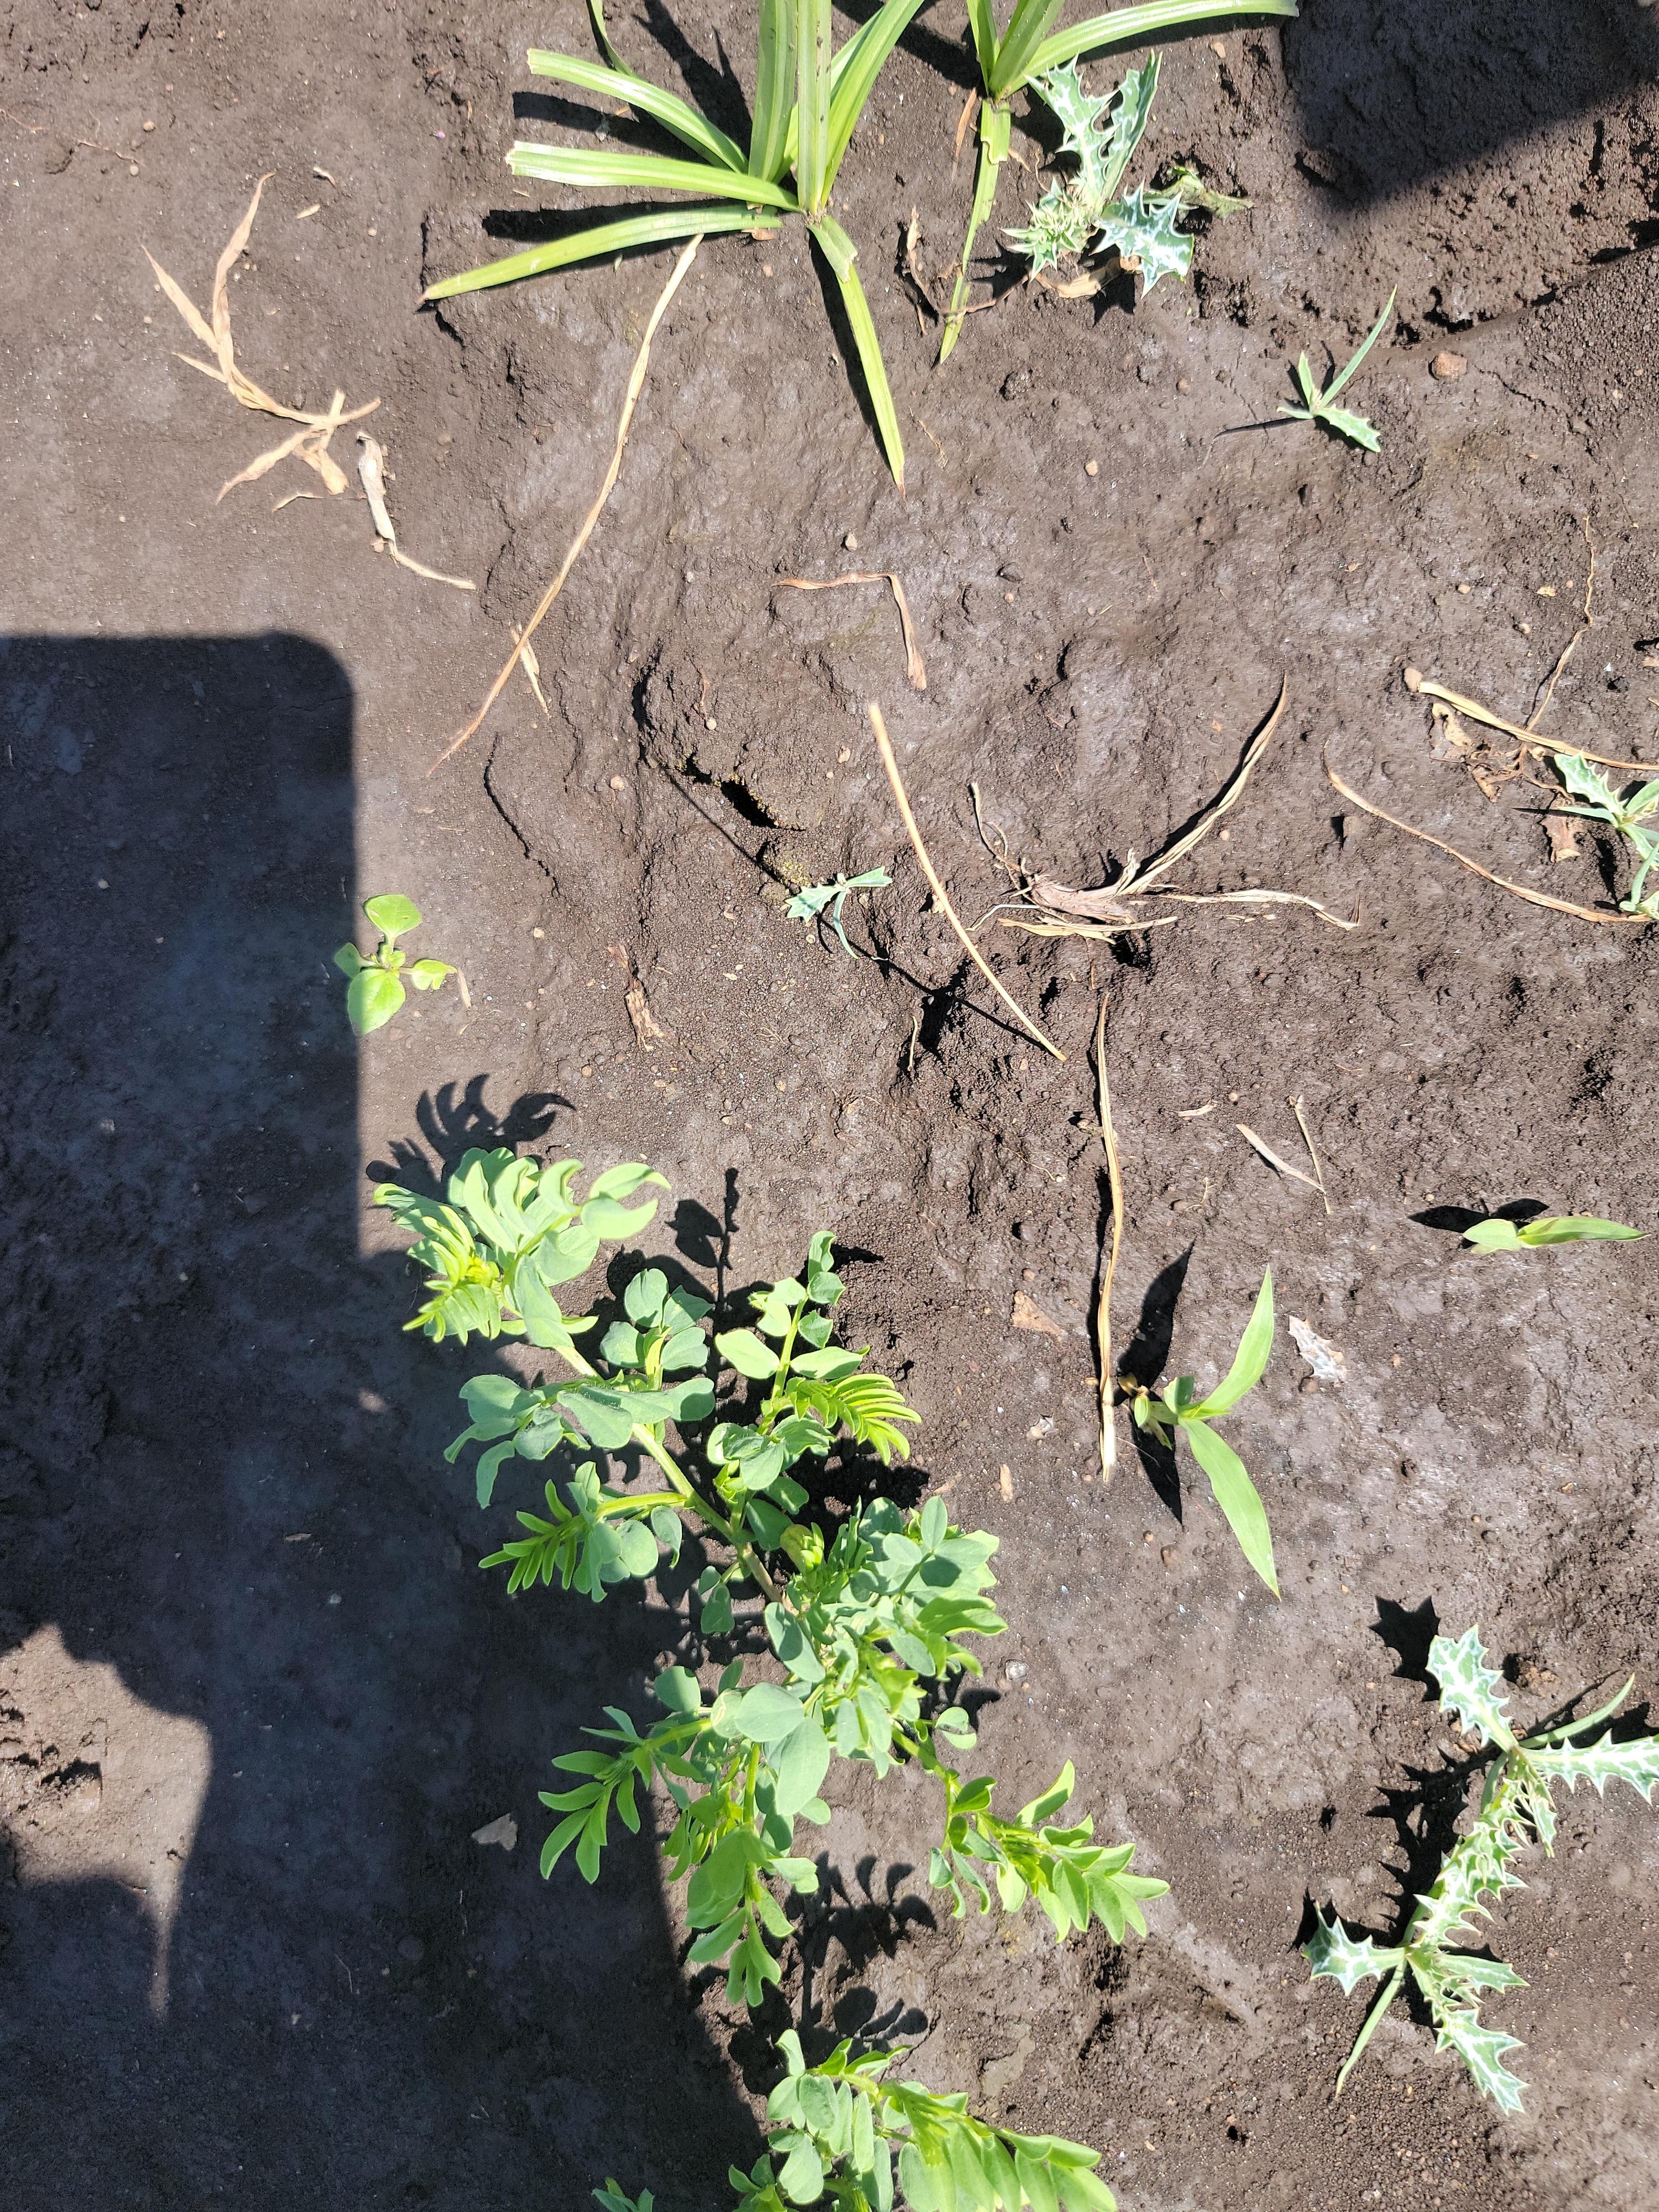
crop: lentil
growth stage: vegetative
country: Tanzania
